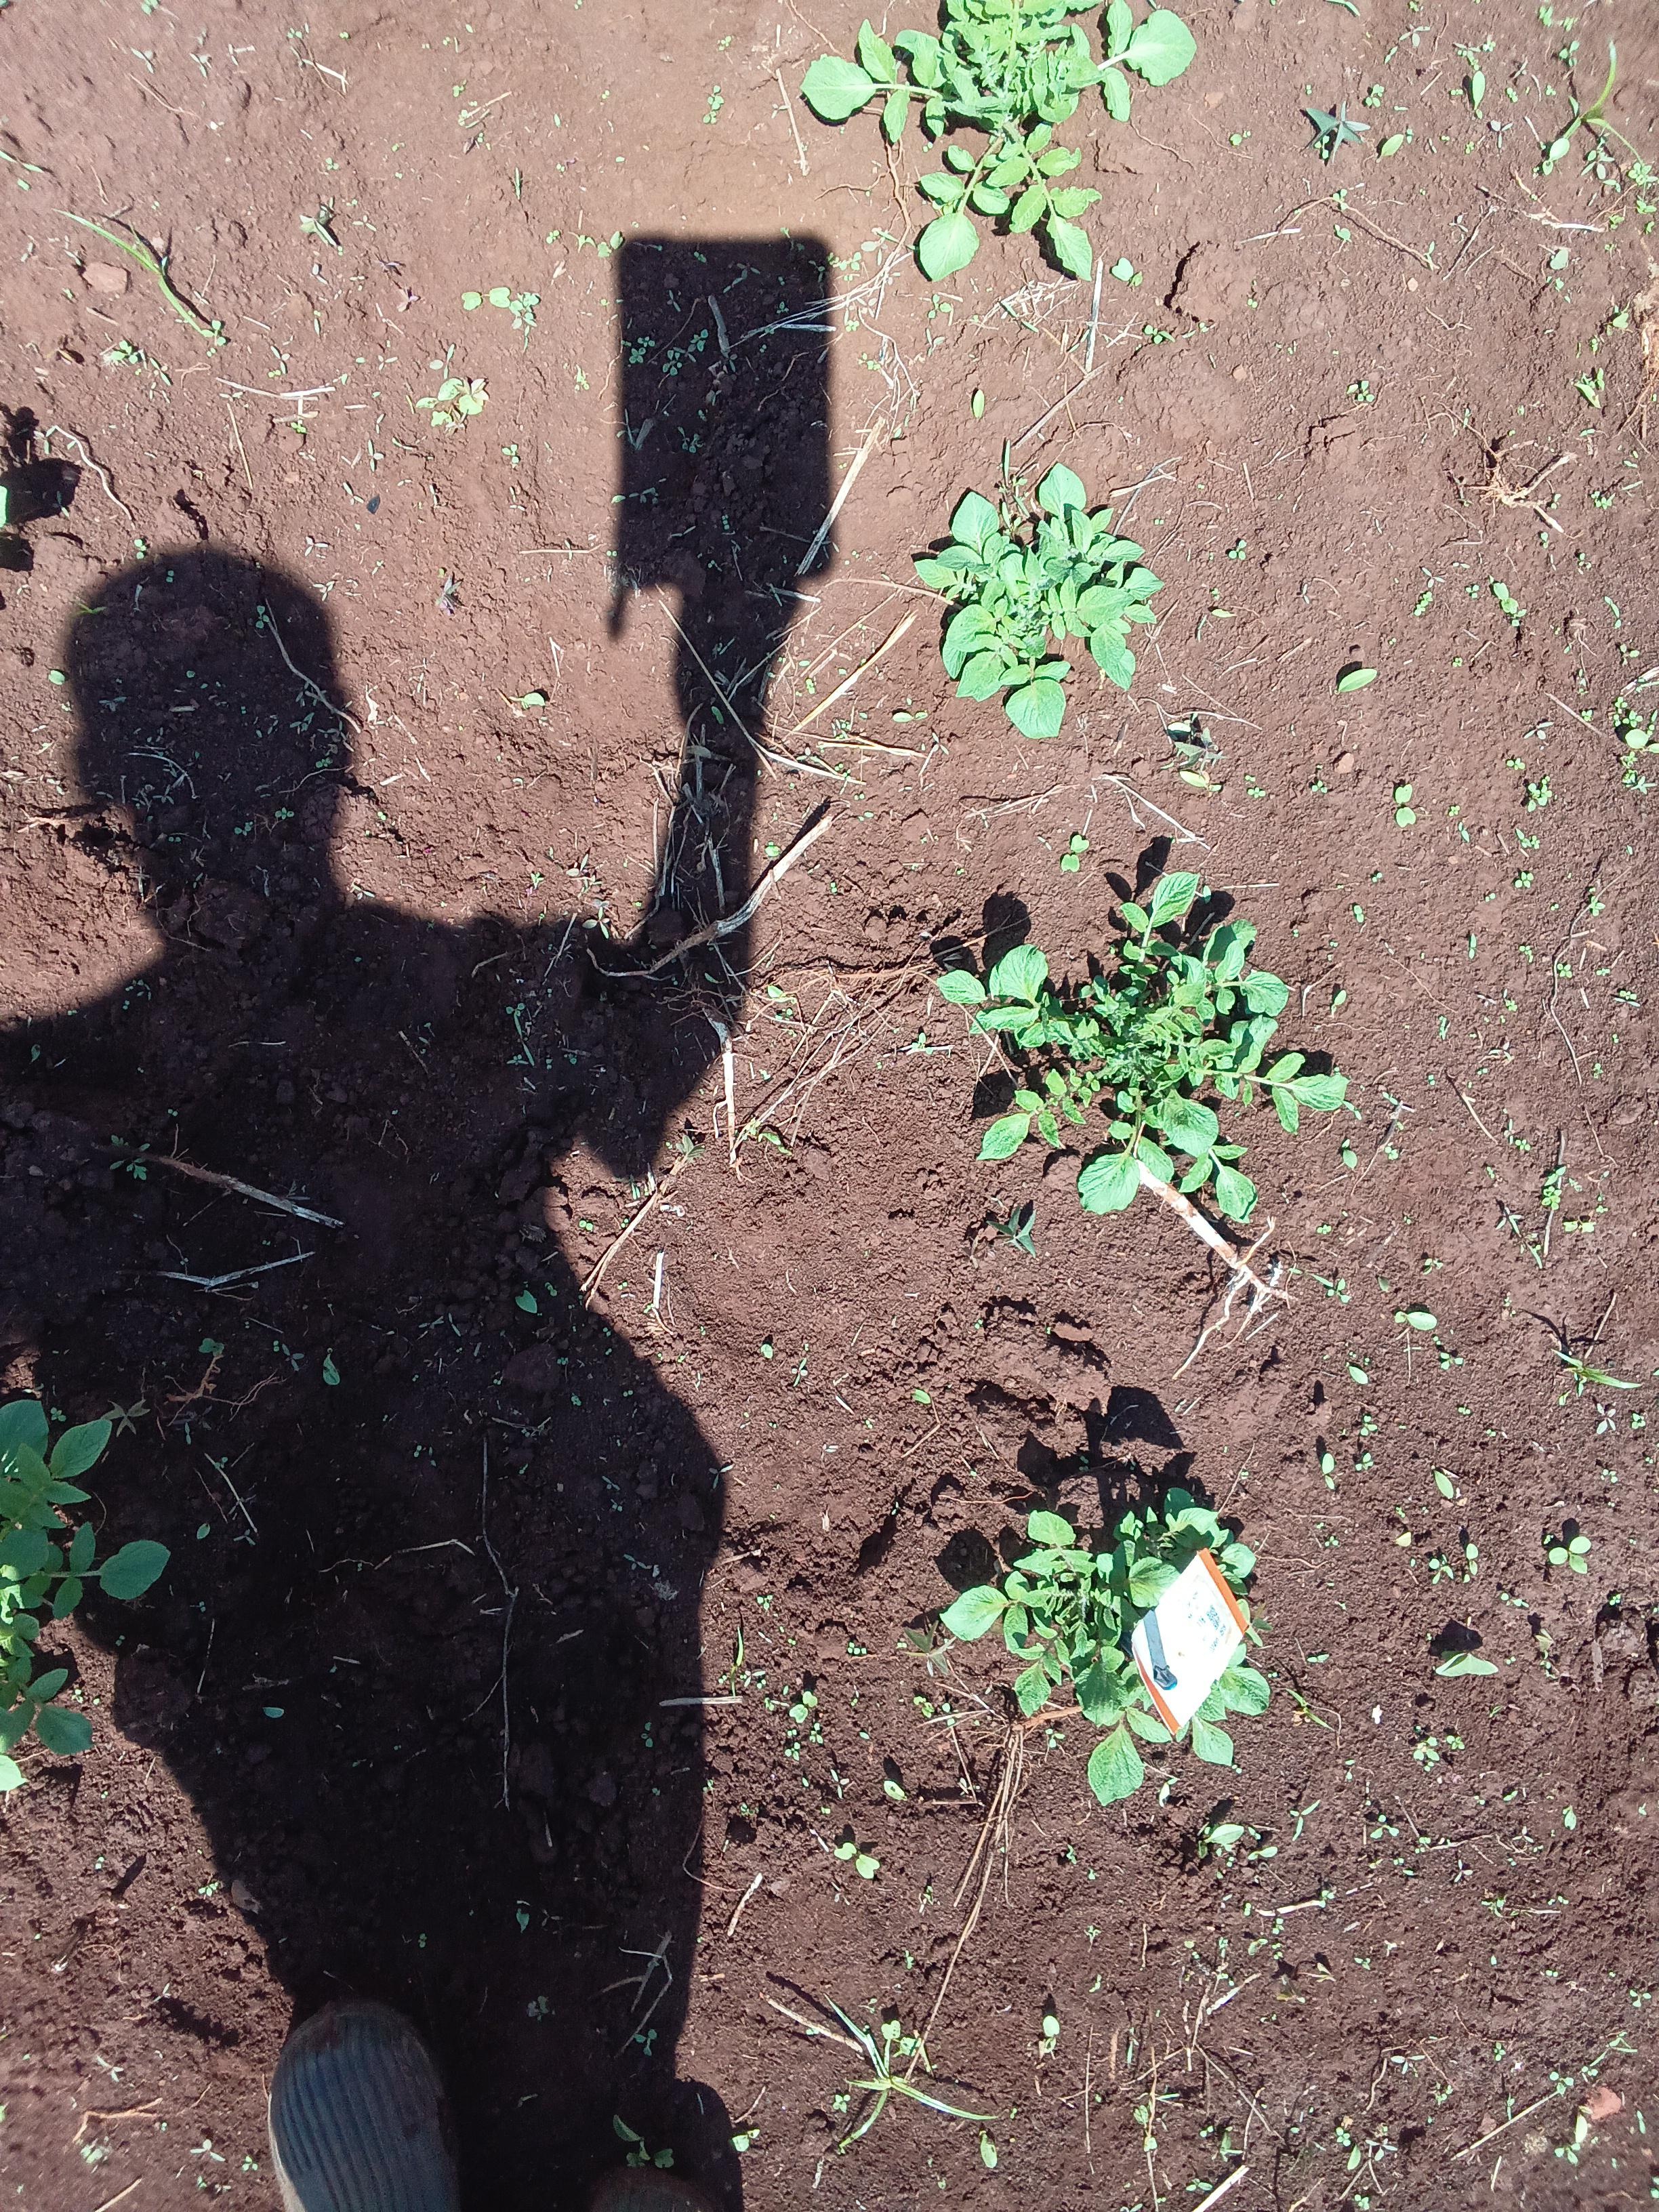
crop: potato
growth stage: sprouting emergence
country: Kenya
